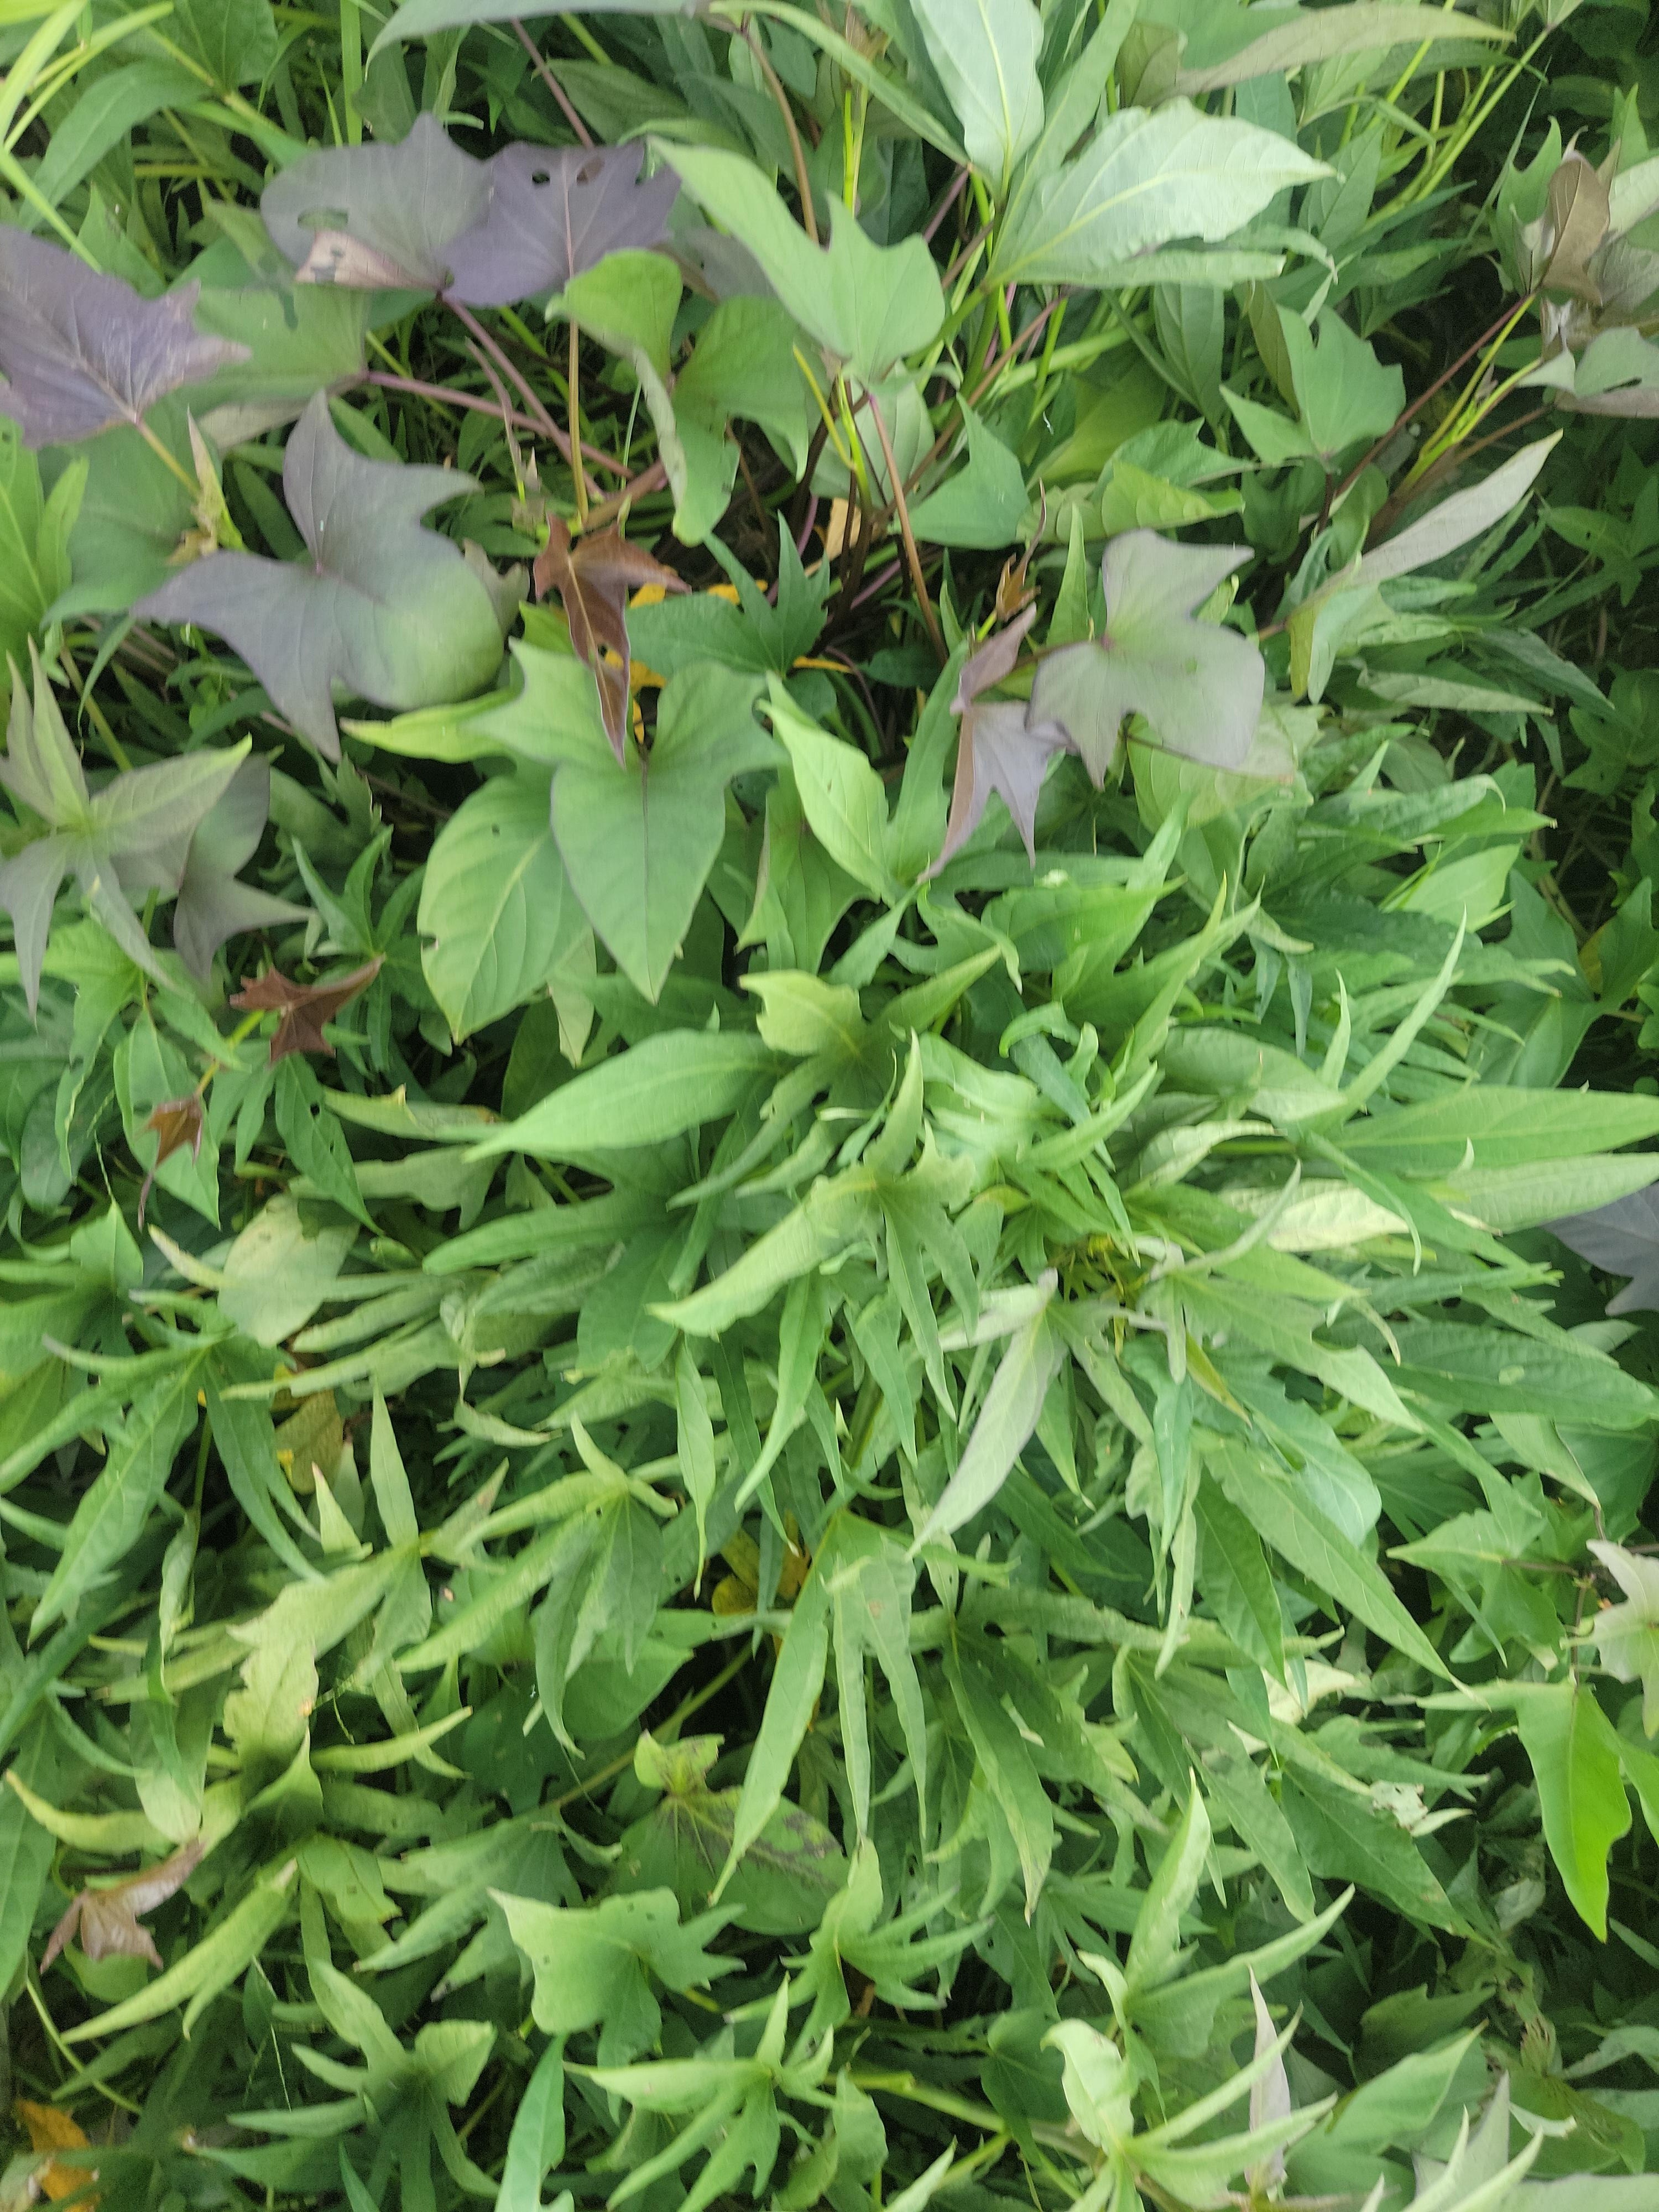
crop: sweet potato
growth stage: vegetative
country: Tanzania
